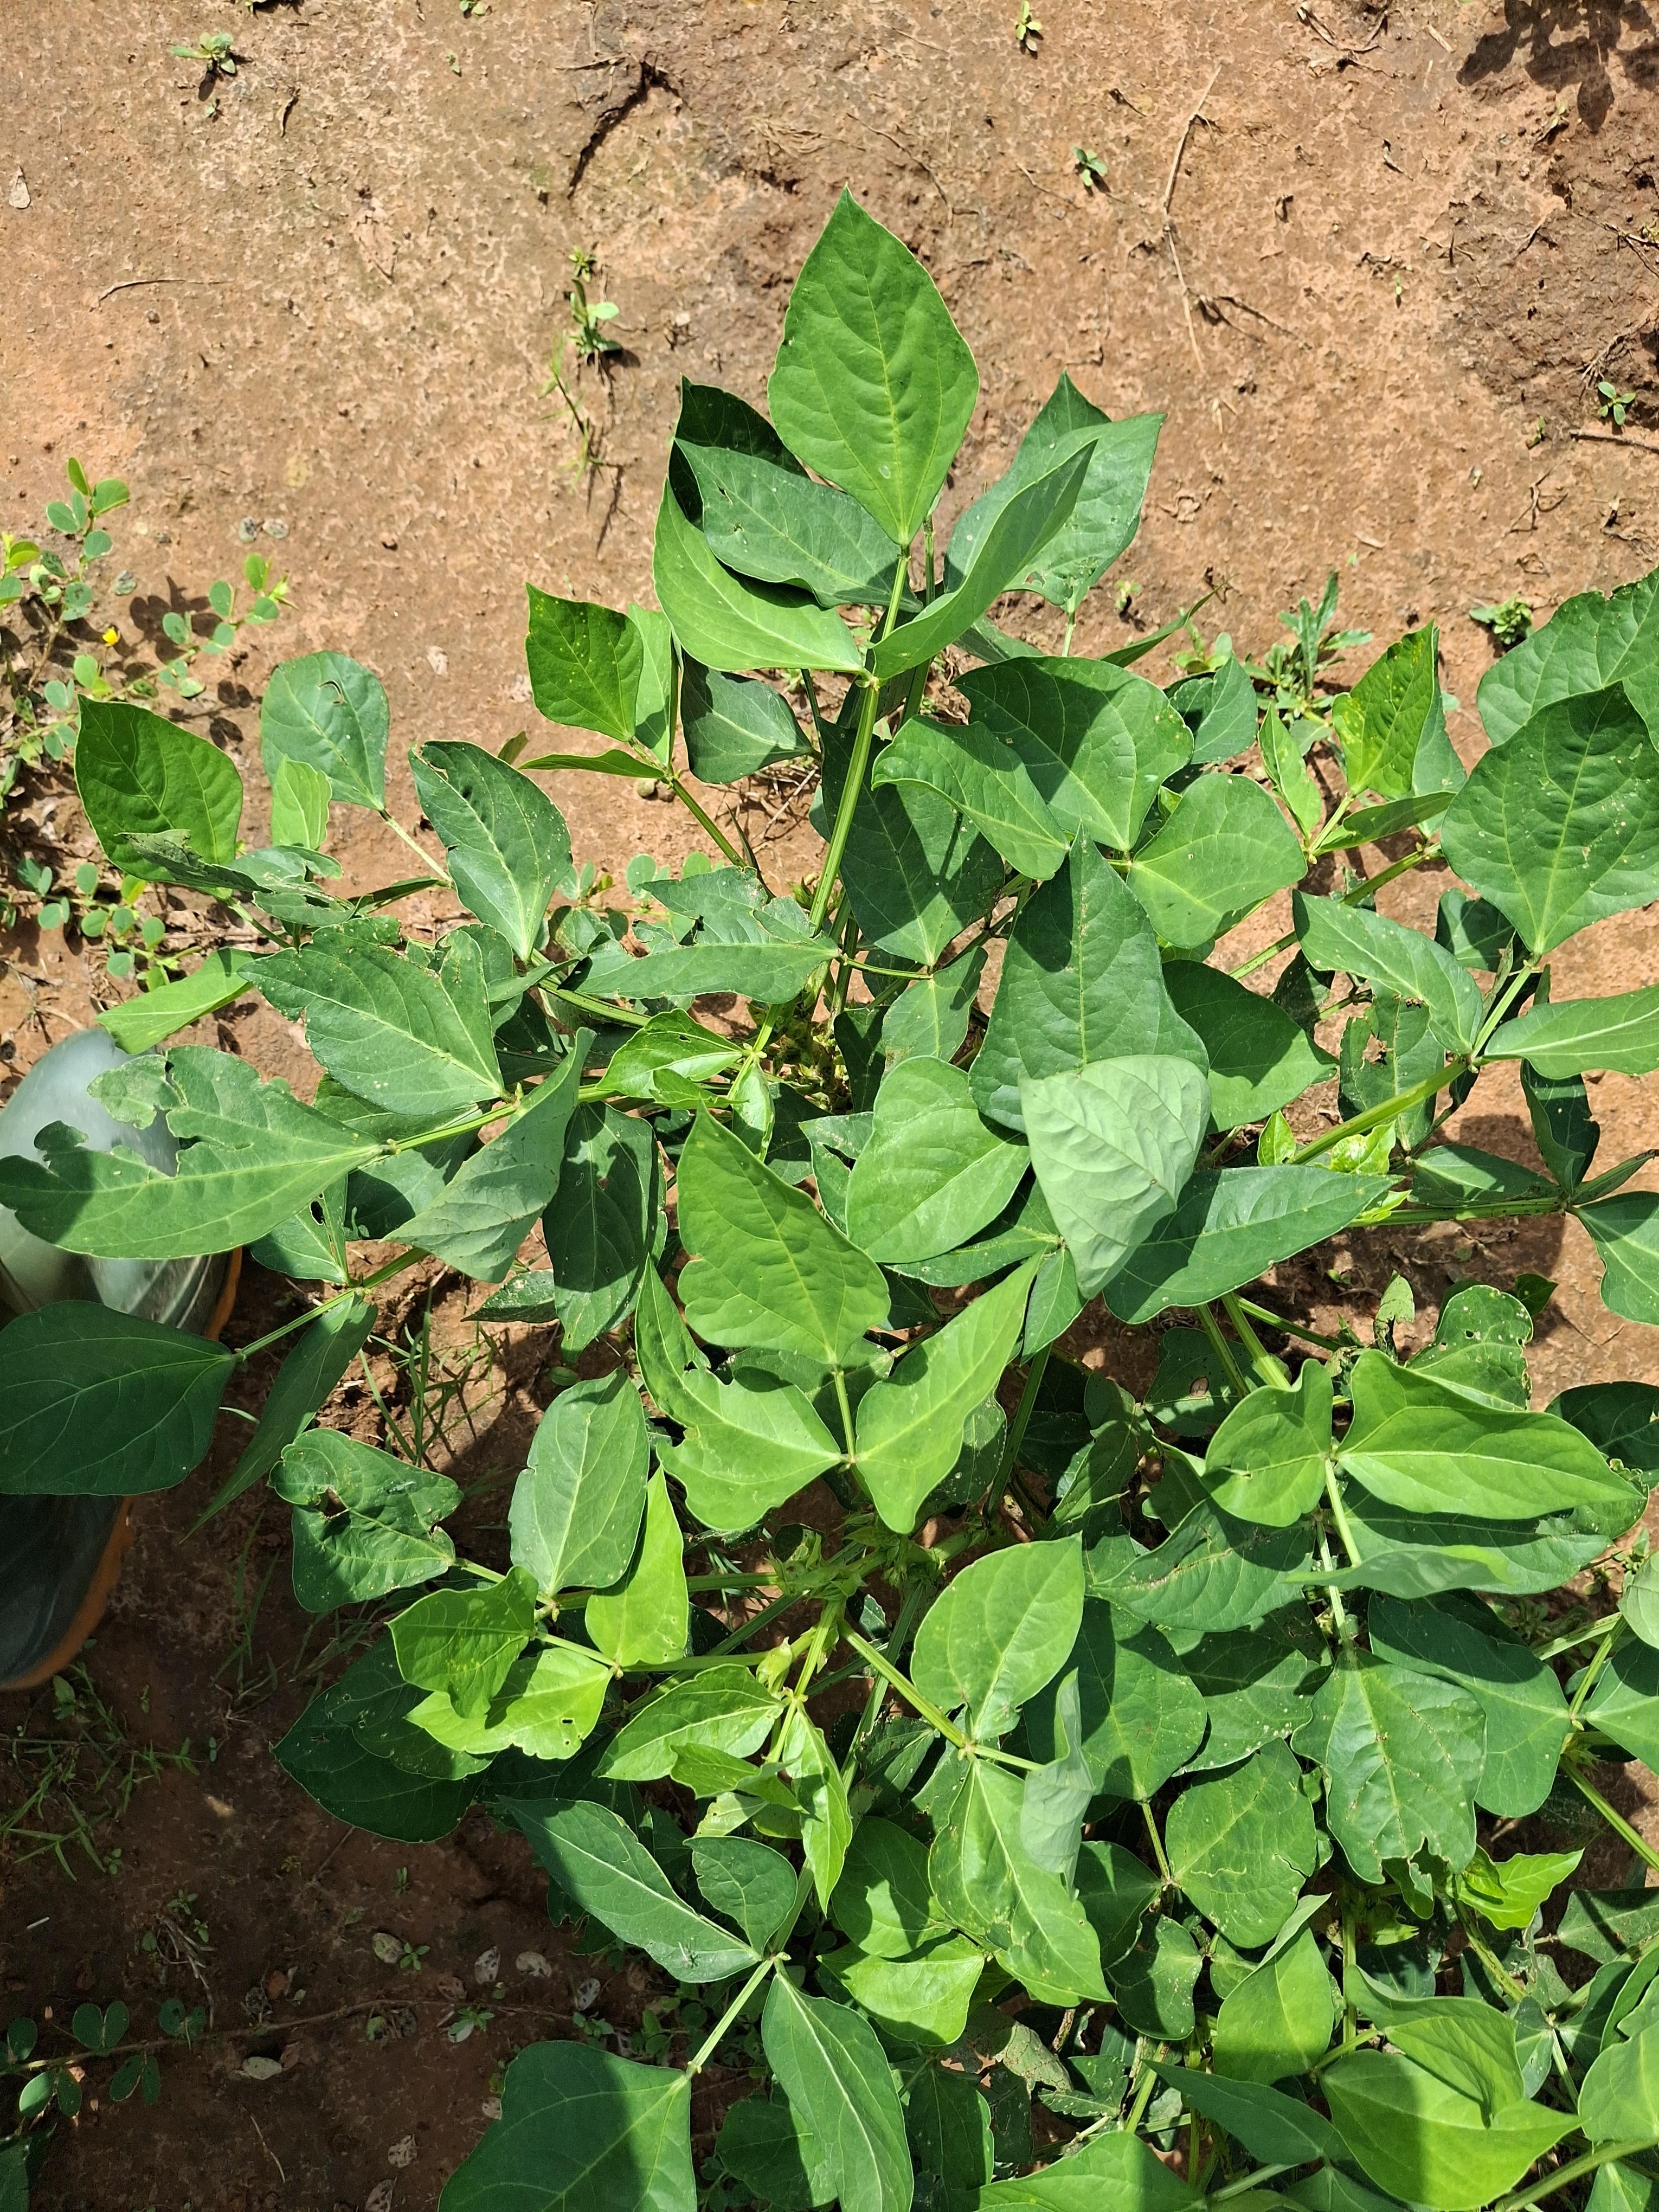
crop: cowpea
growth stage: flowering
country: Nigeria
